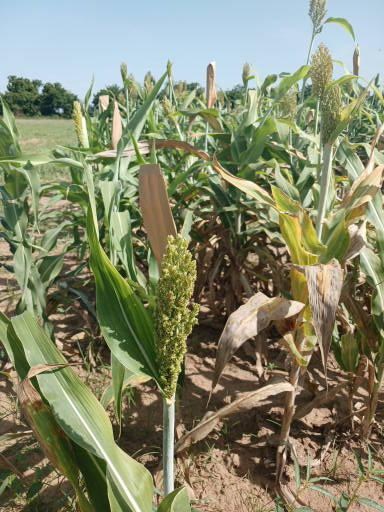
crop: sorghum
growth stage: filling grain
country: Senegal
